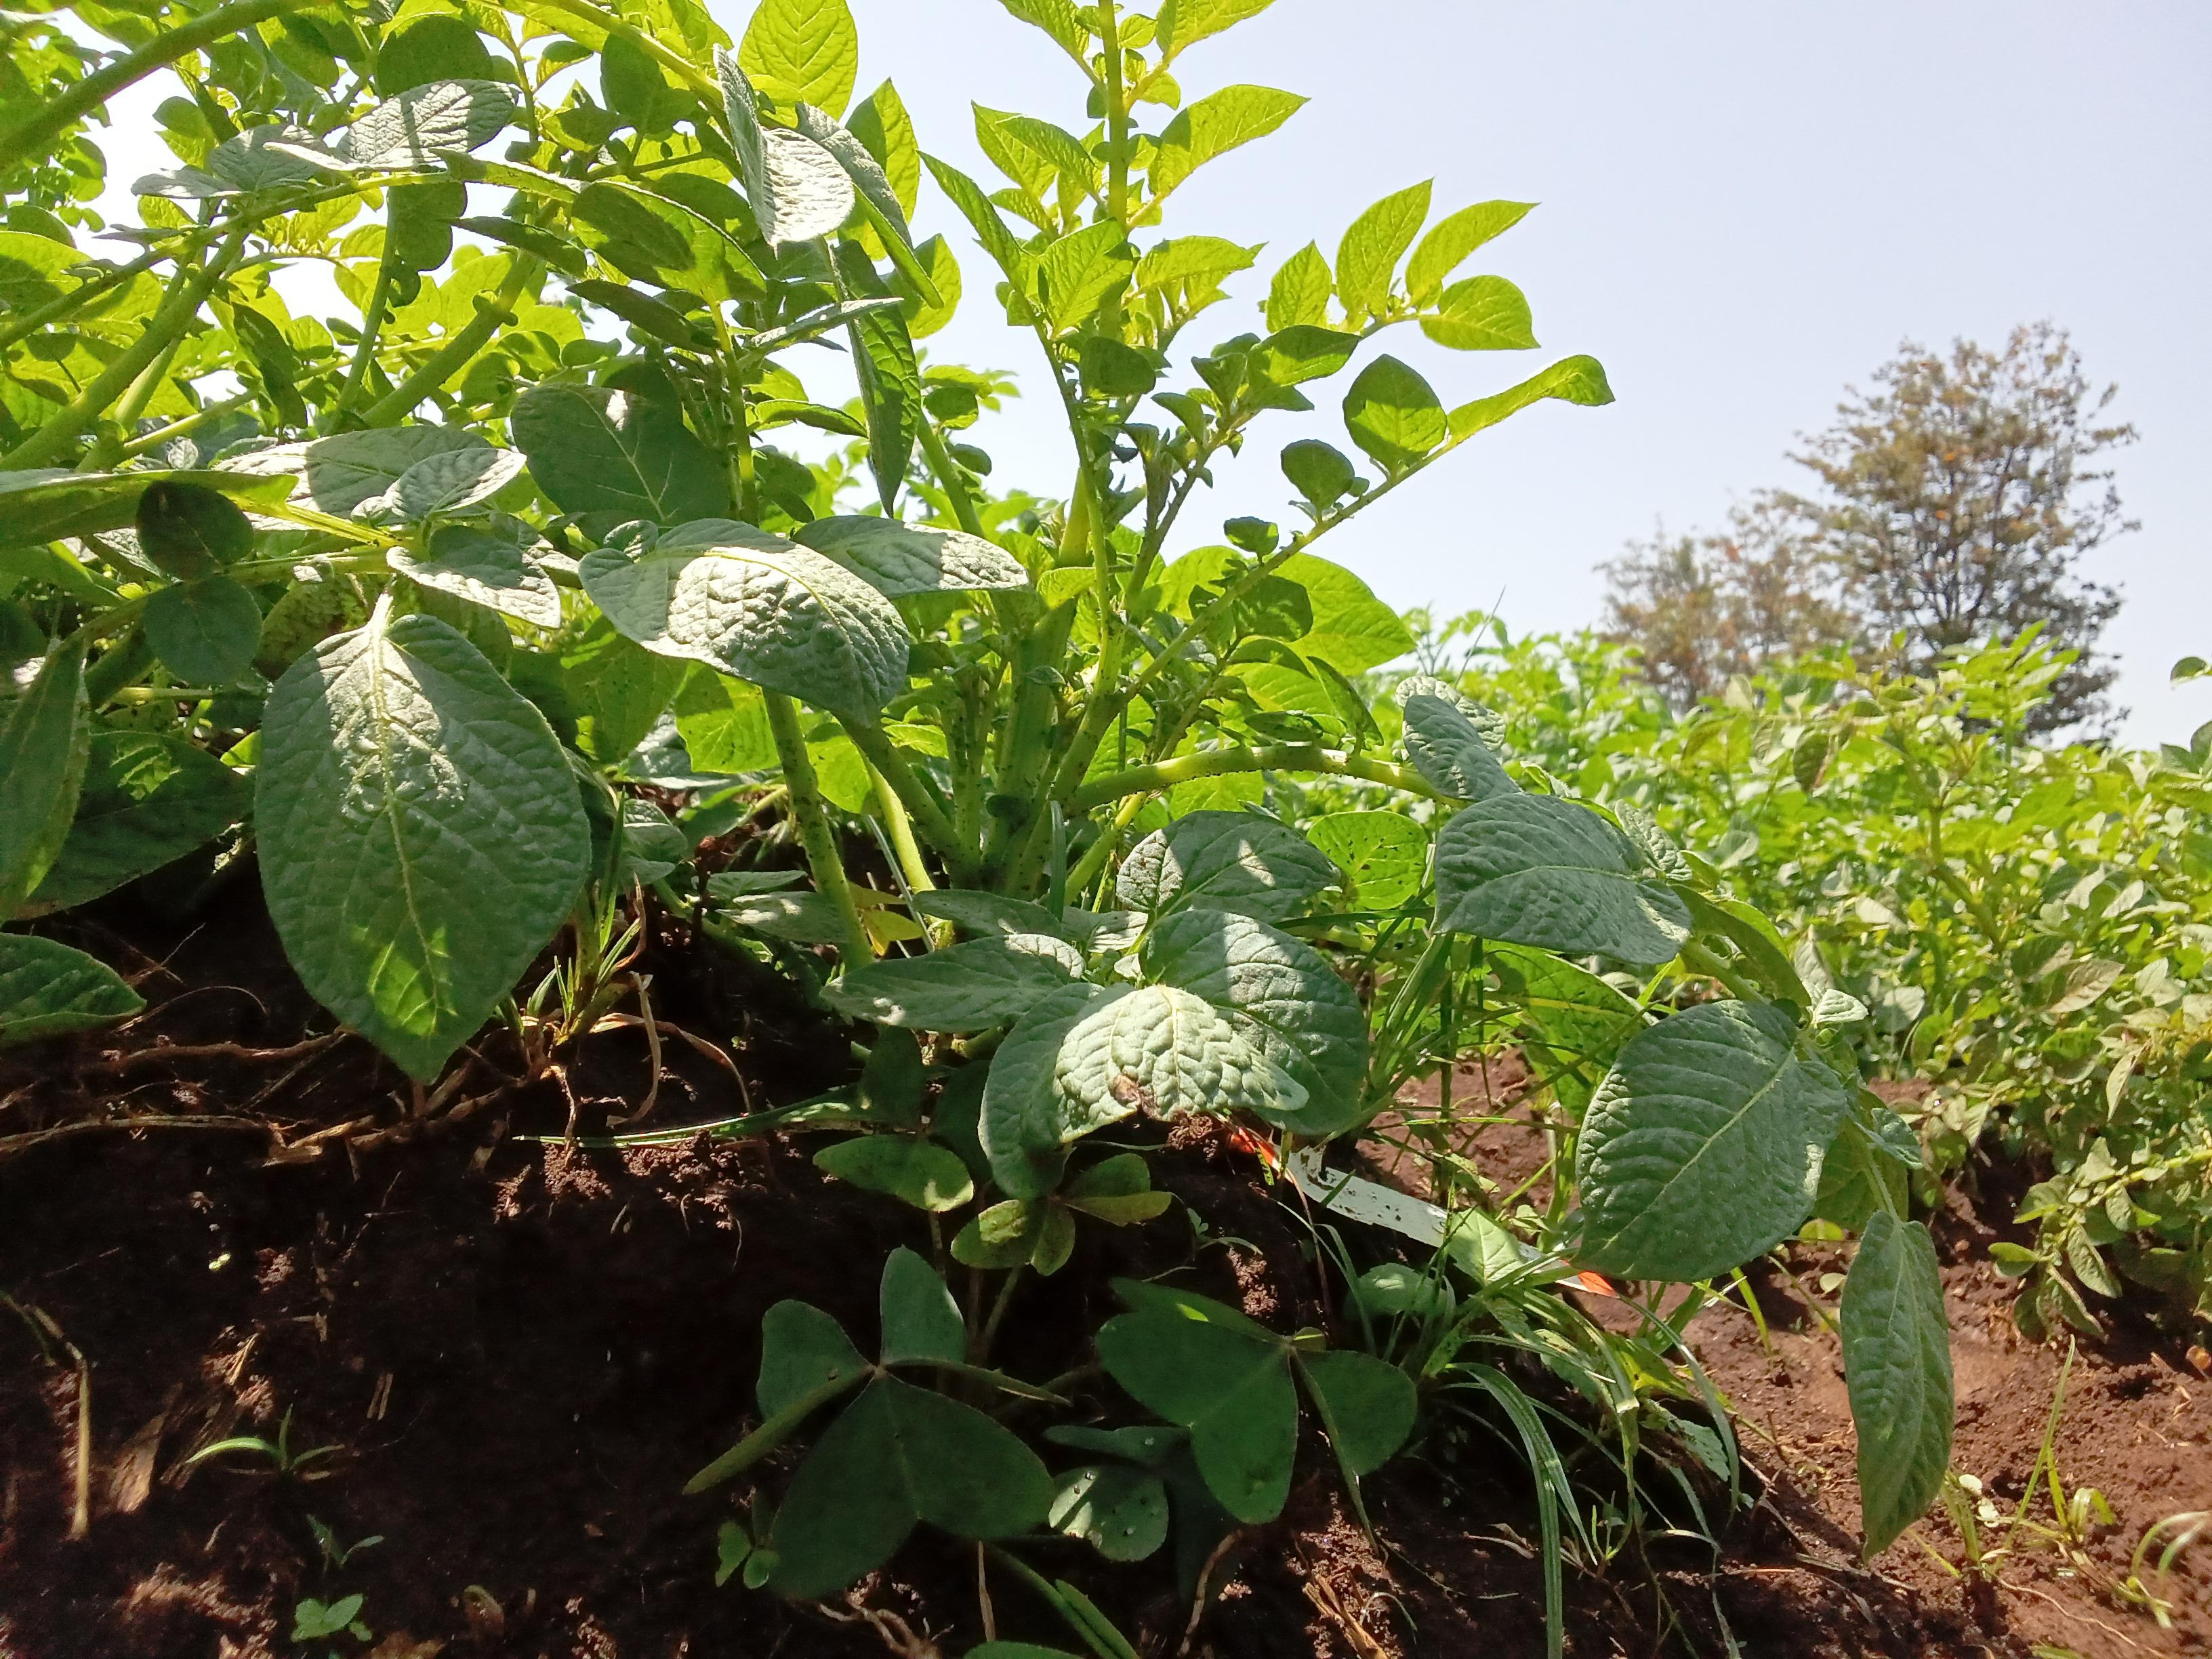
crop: potato
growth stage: vegetative
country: Kenya
